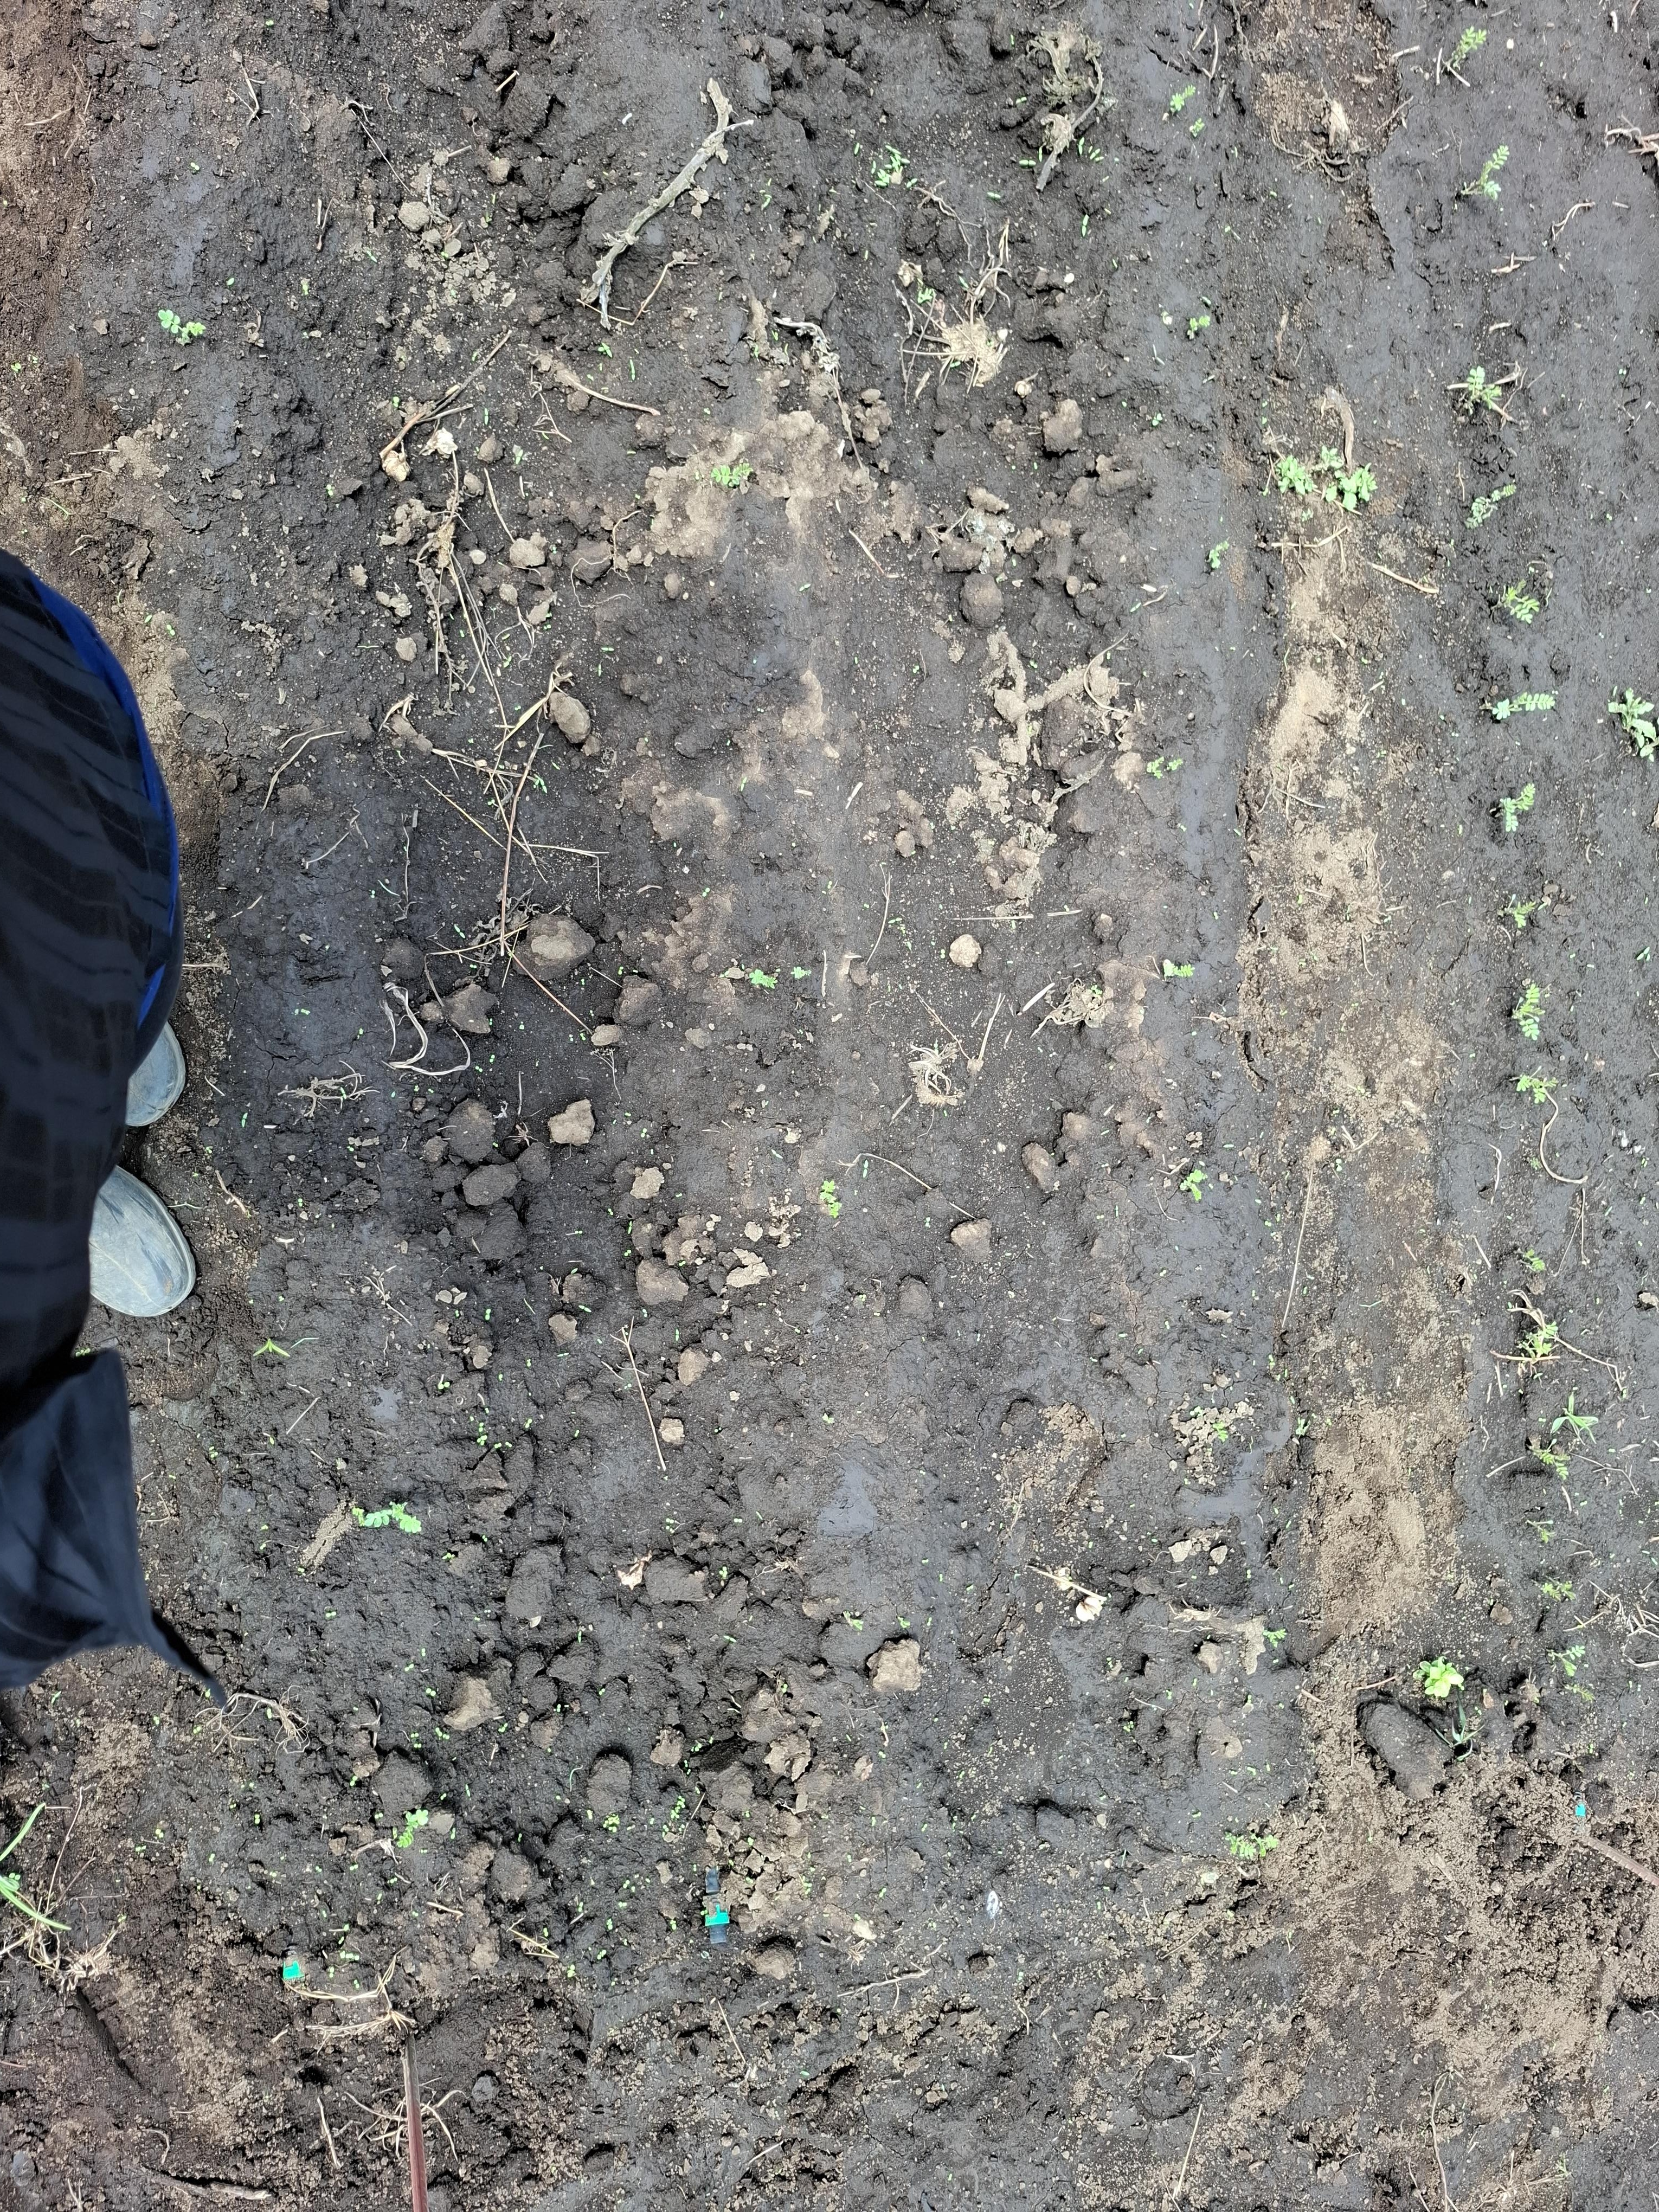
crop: chickpea
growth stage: emergence
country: Tanzania
